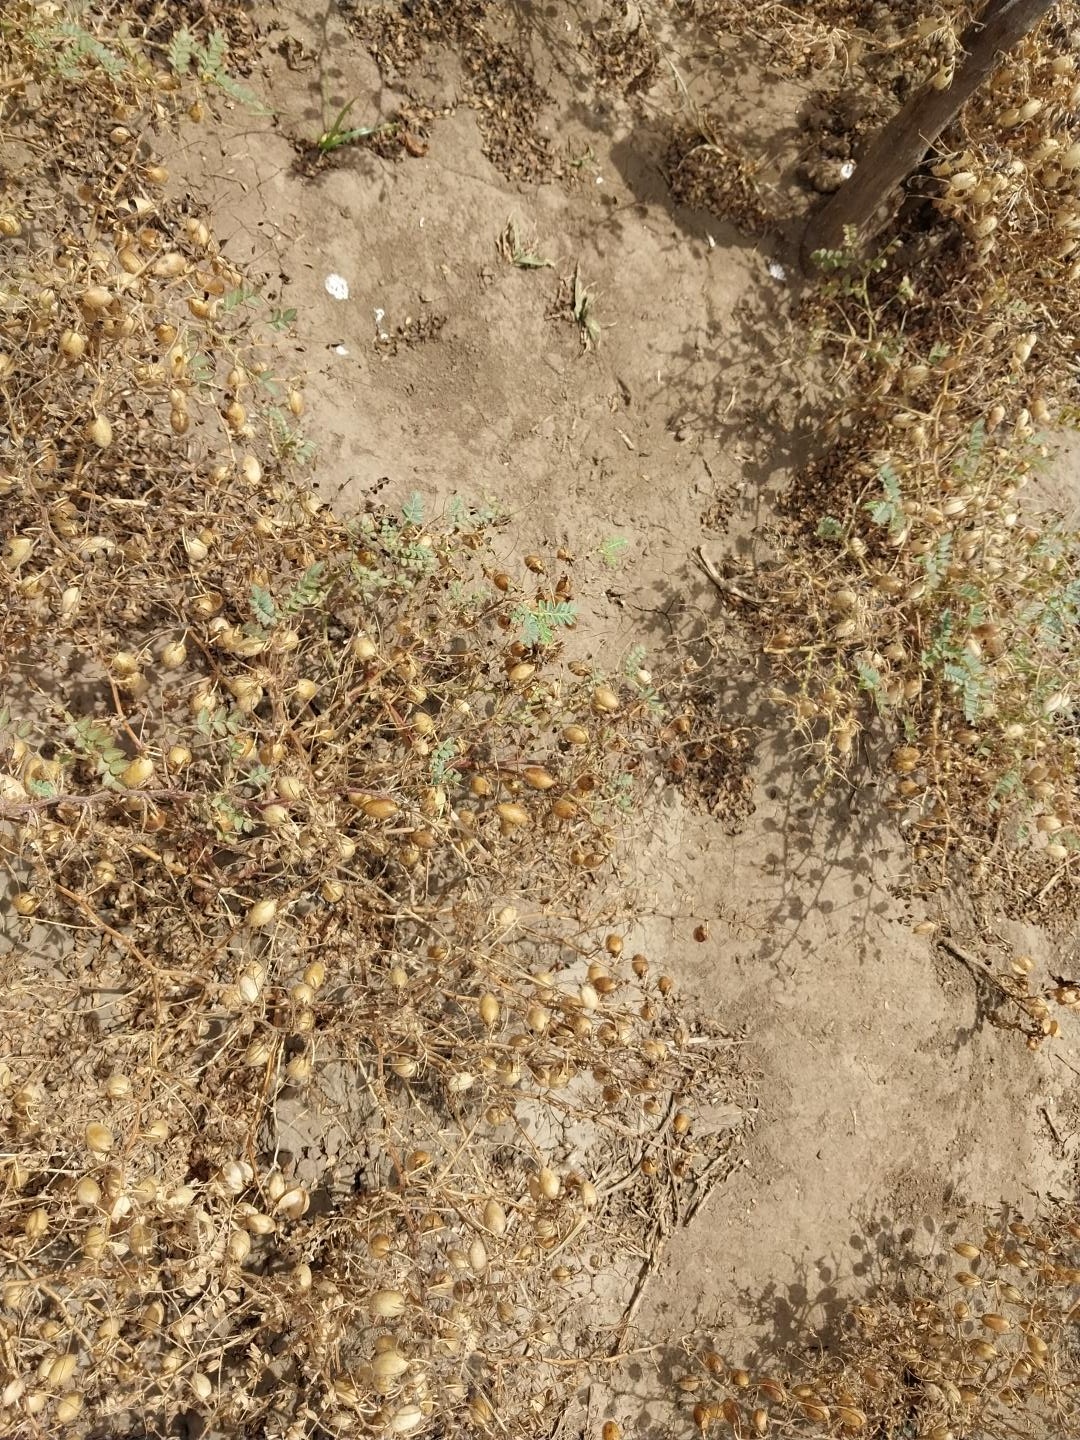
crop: chickpea
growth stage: development pod
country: Tanzania
